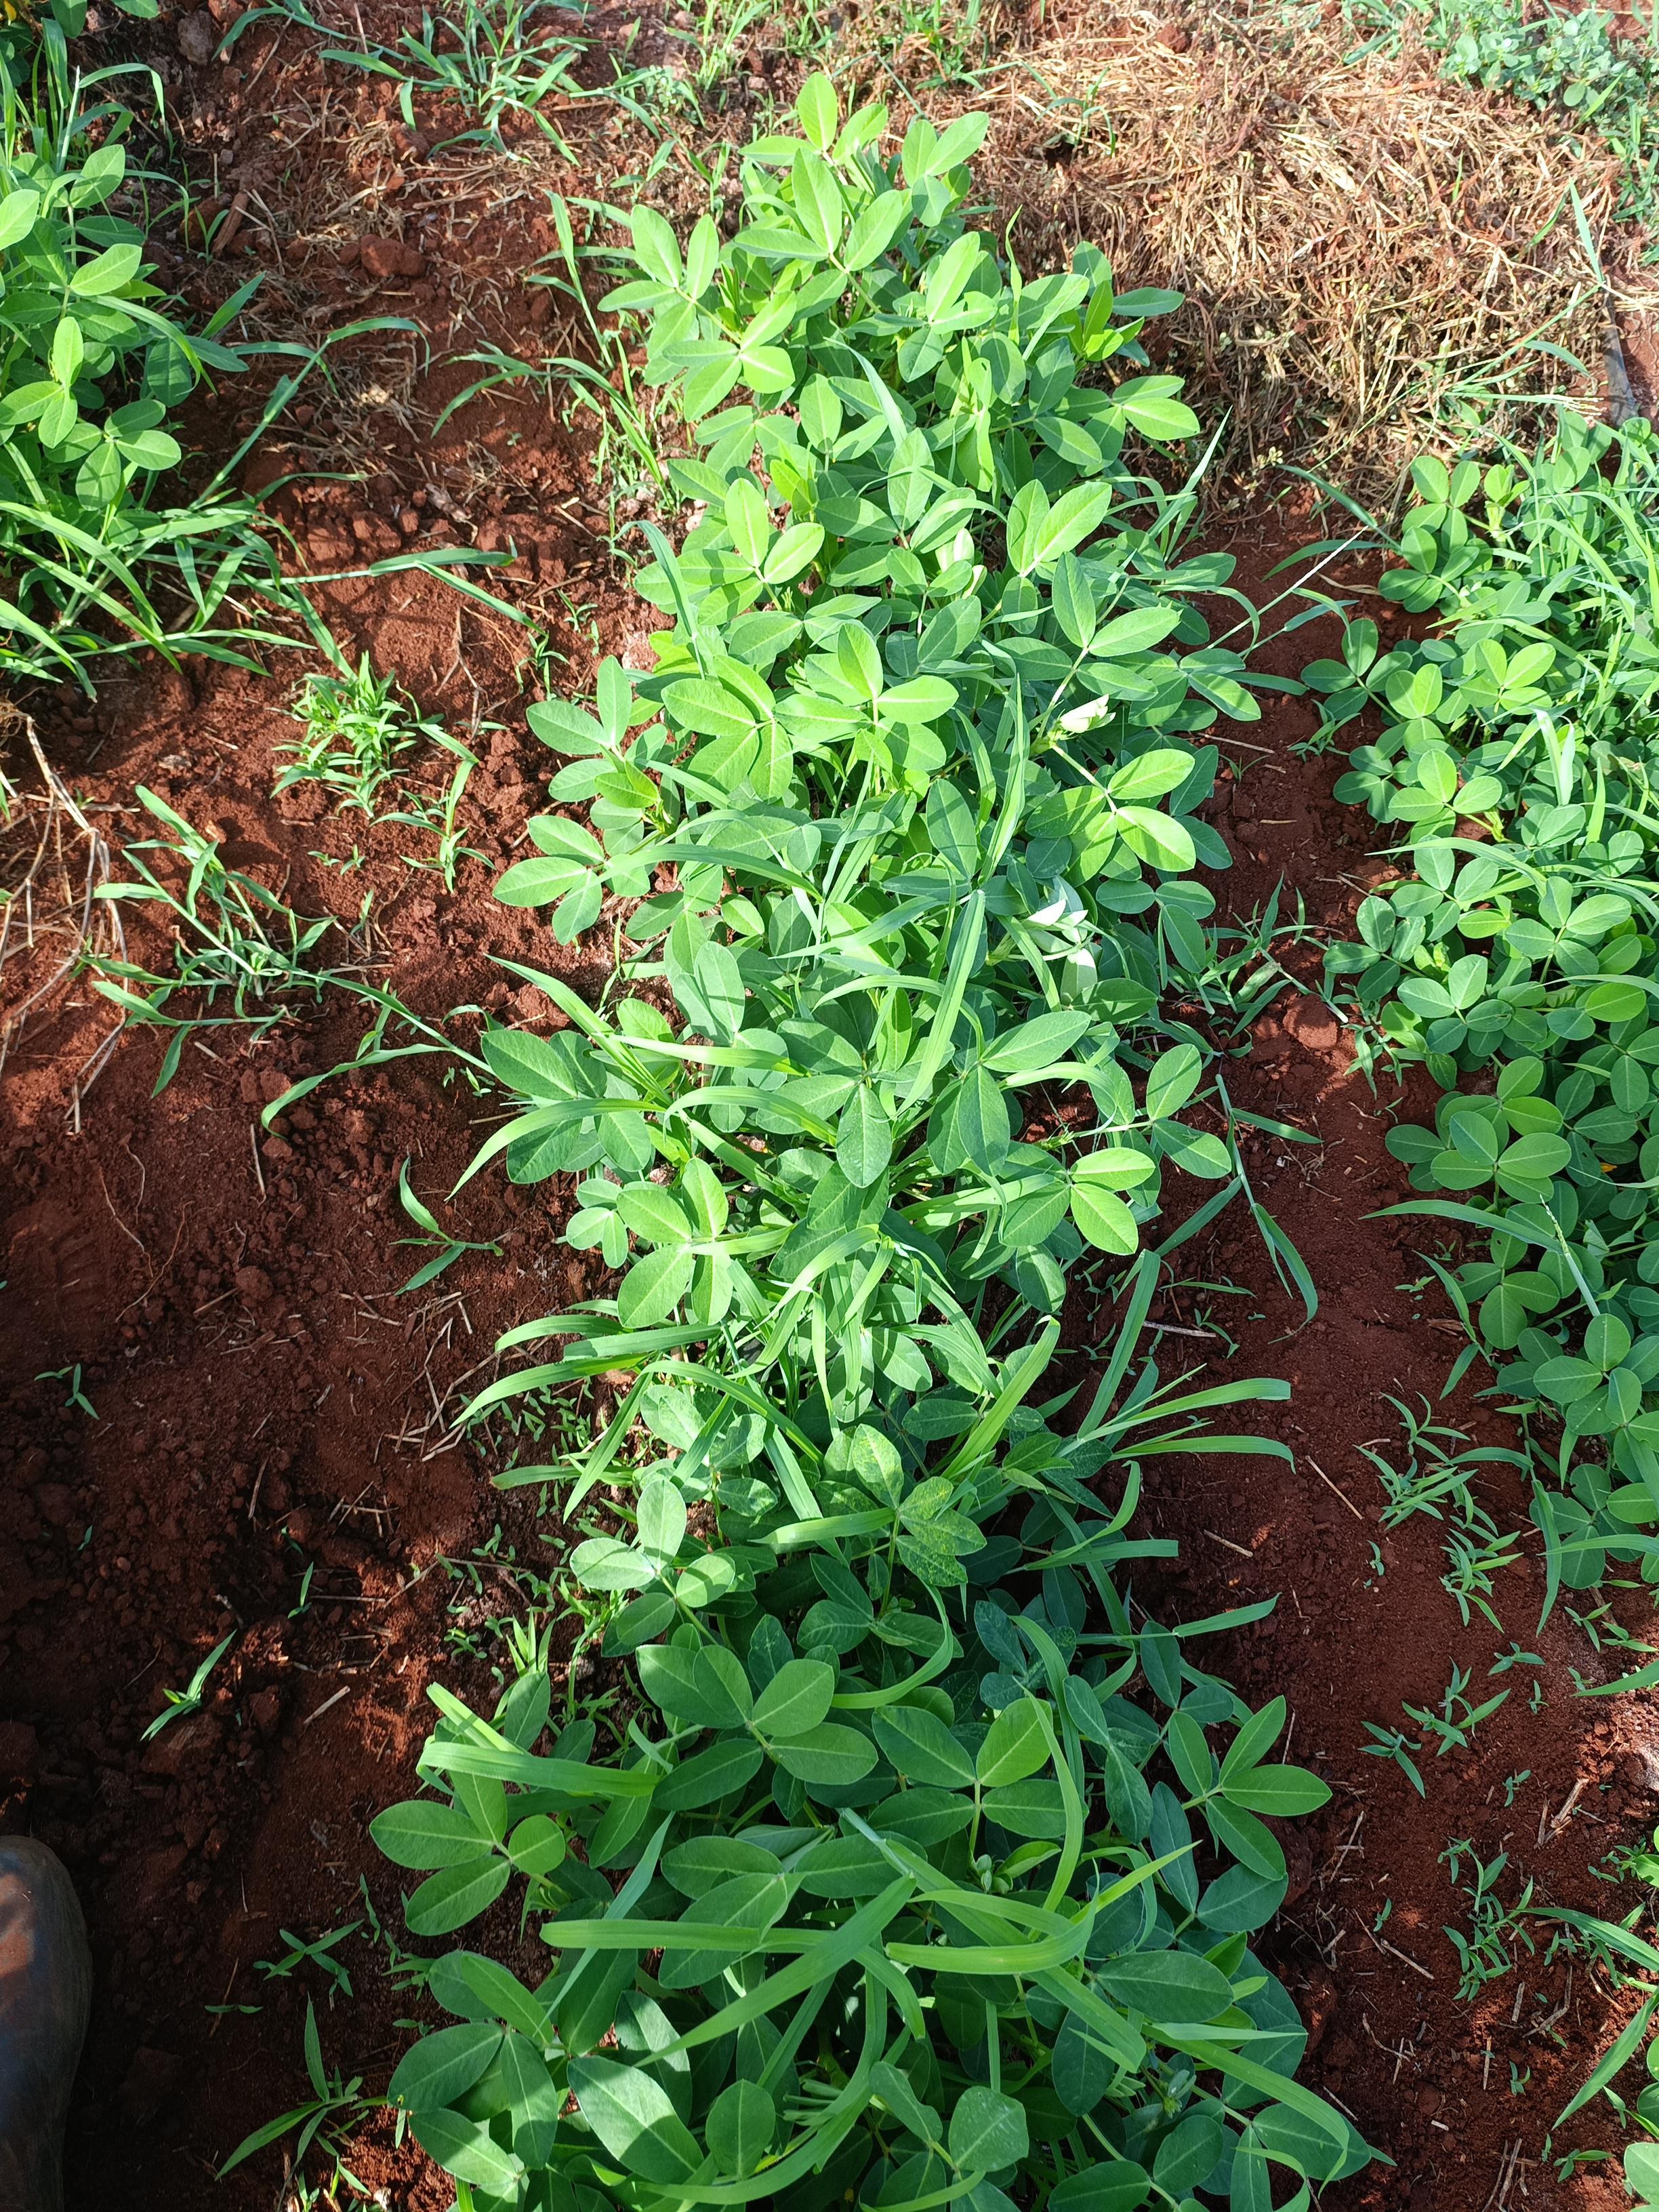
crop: groundnut
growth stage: flowering
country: Kenya
